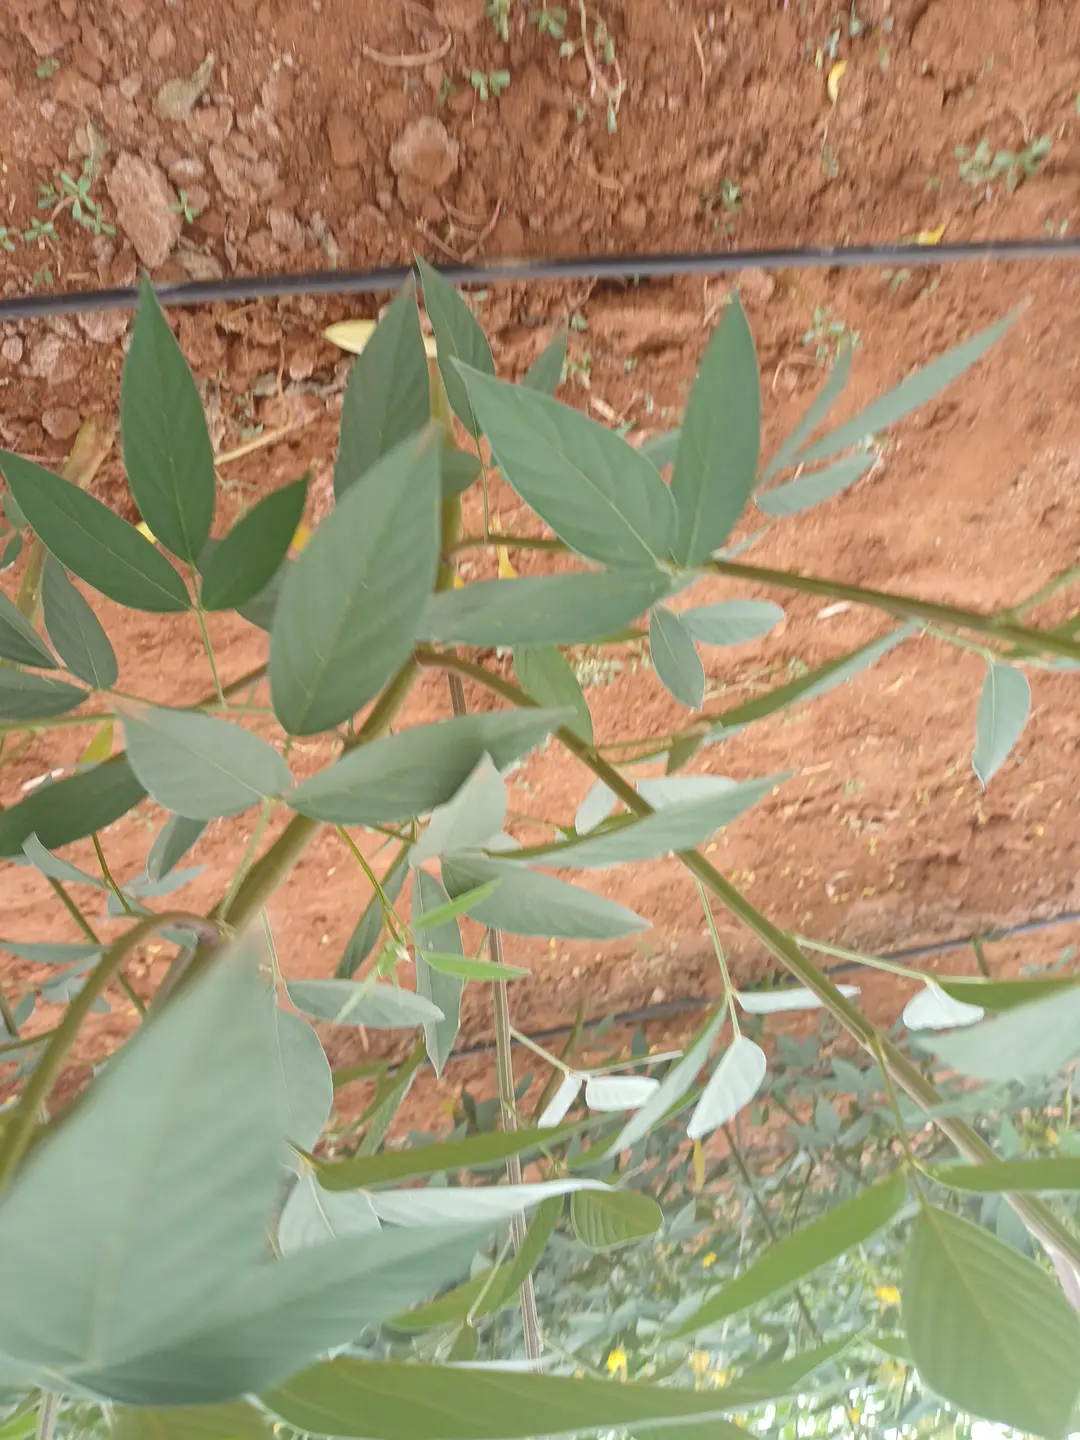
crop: pigeonpea
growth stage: flowering
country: Kenya
